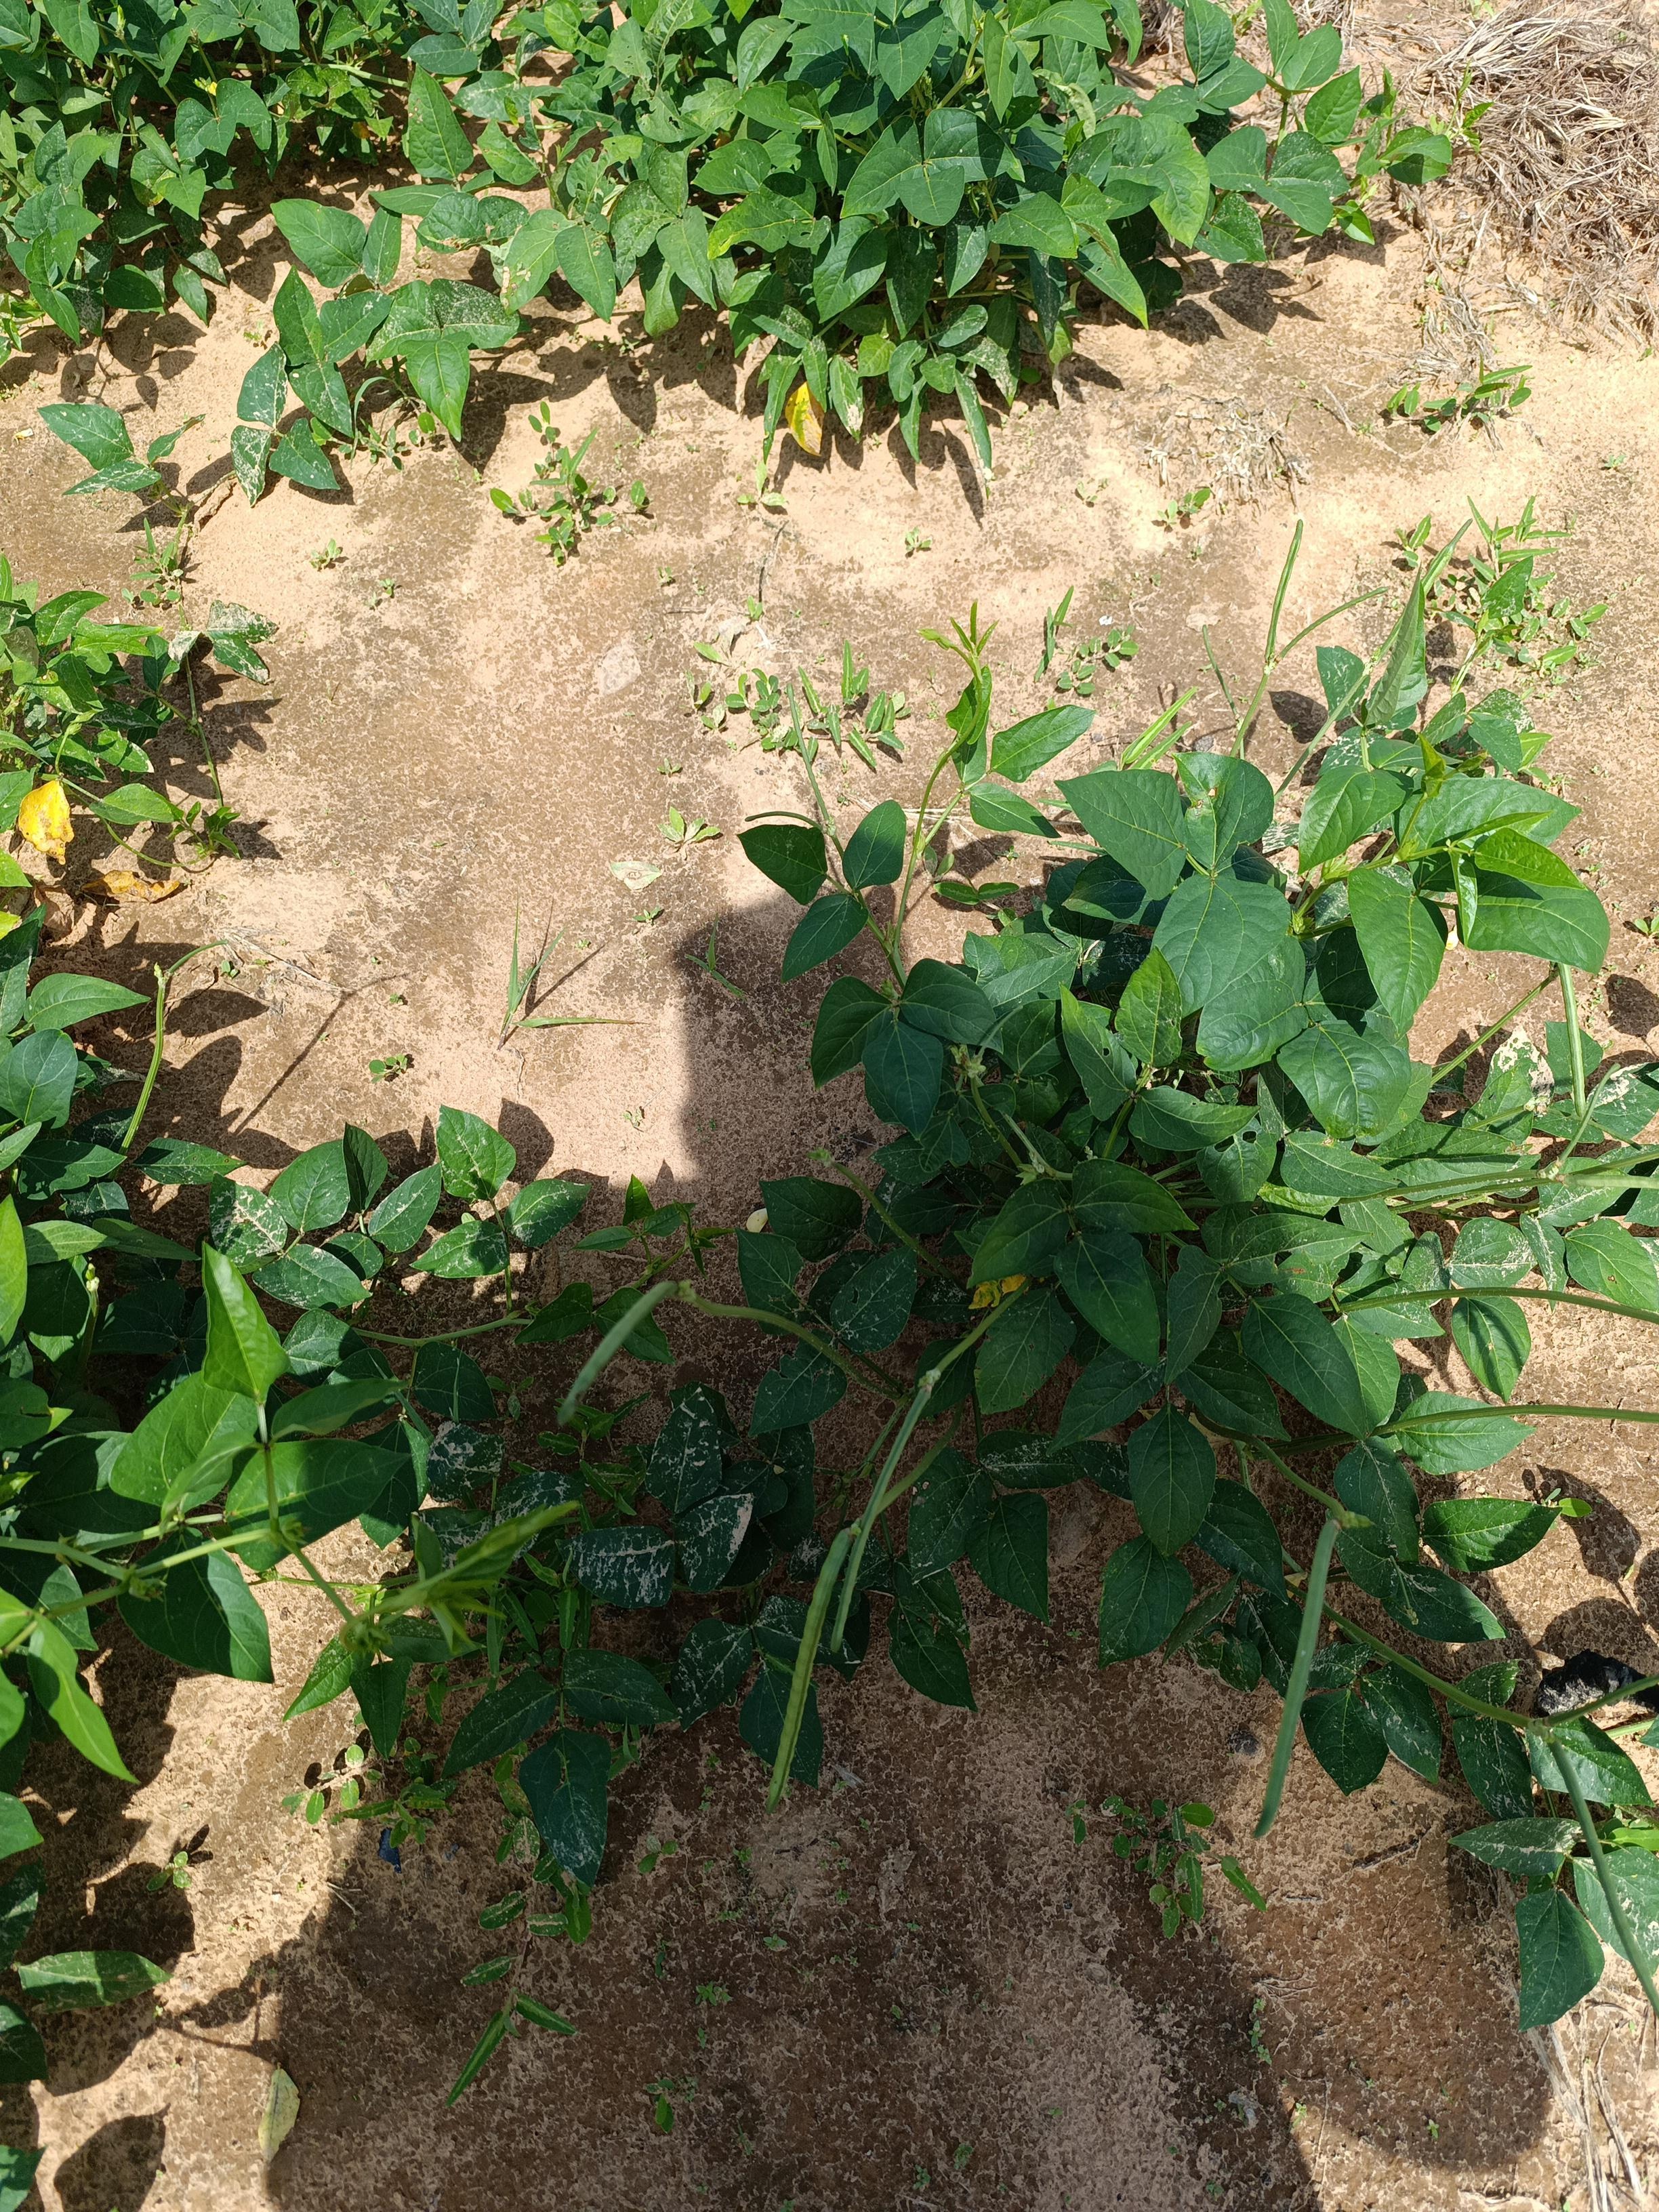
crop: cowpea
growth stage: development pod
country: Nigeria
